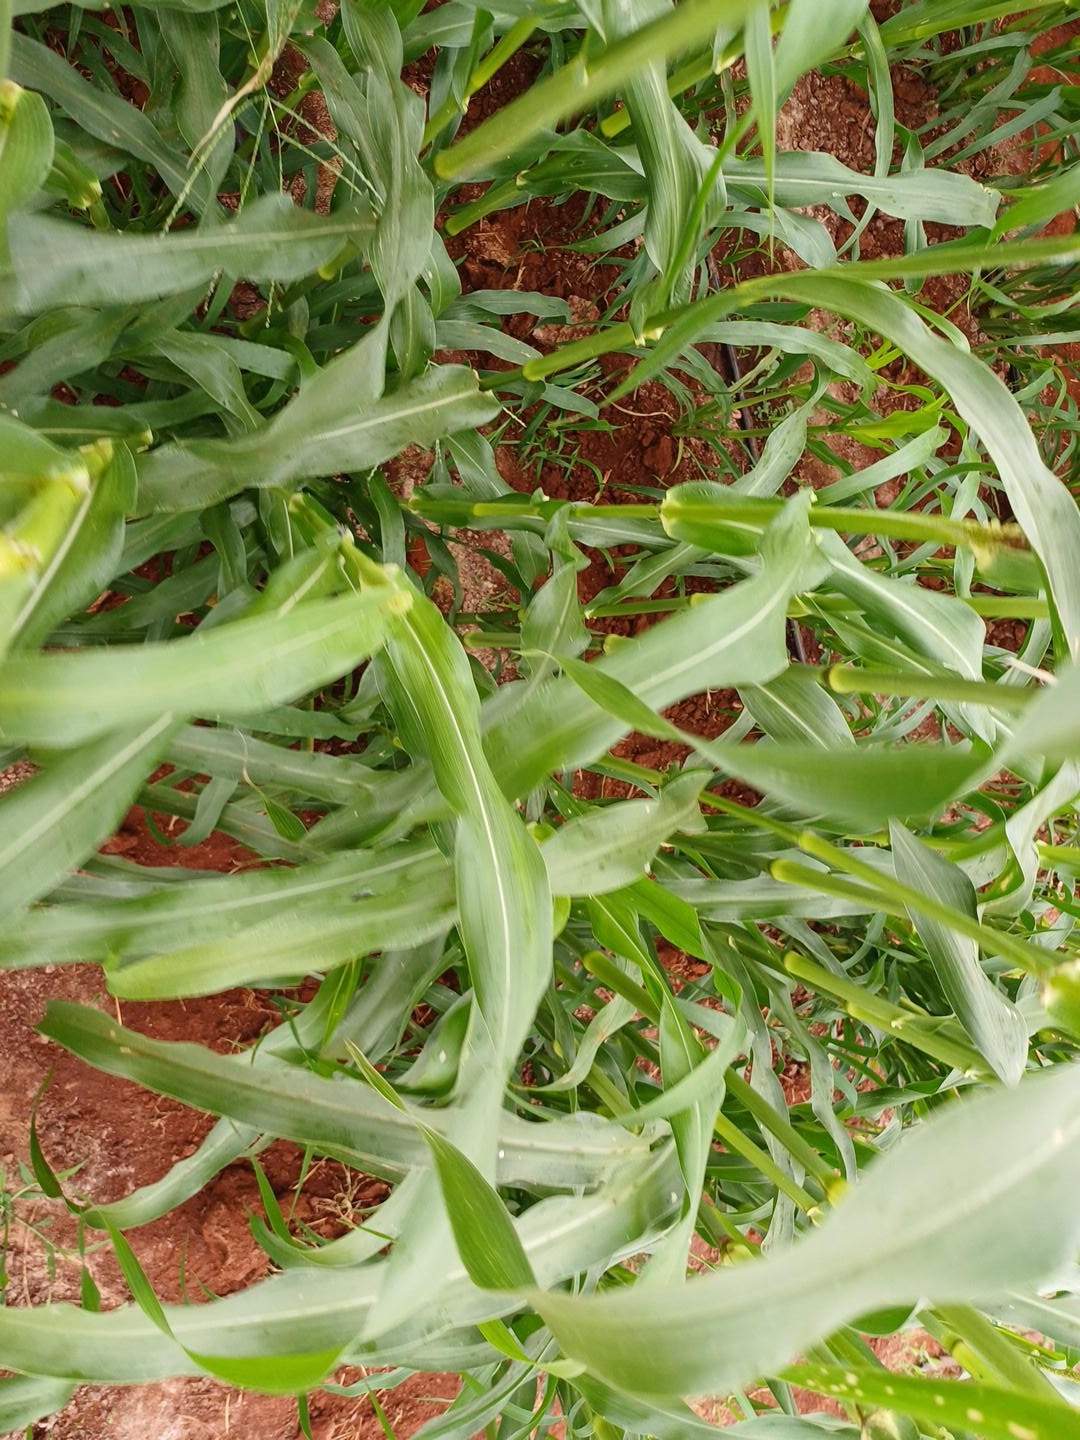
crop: pearl millet
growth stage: flowering
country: Kenya
